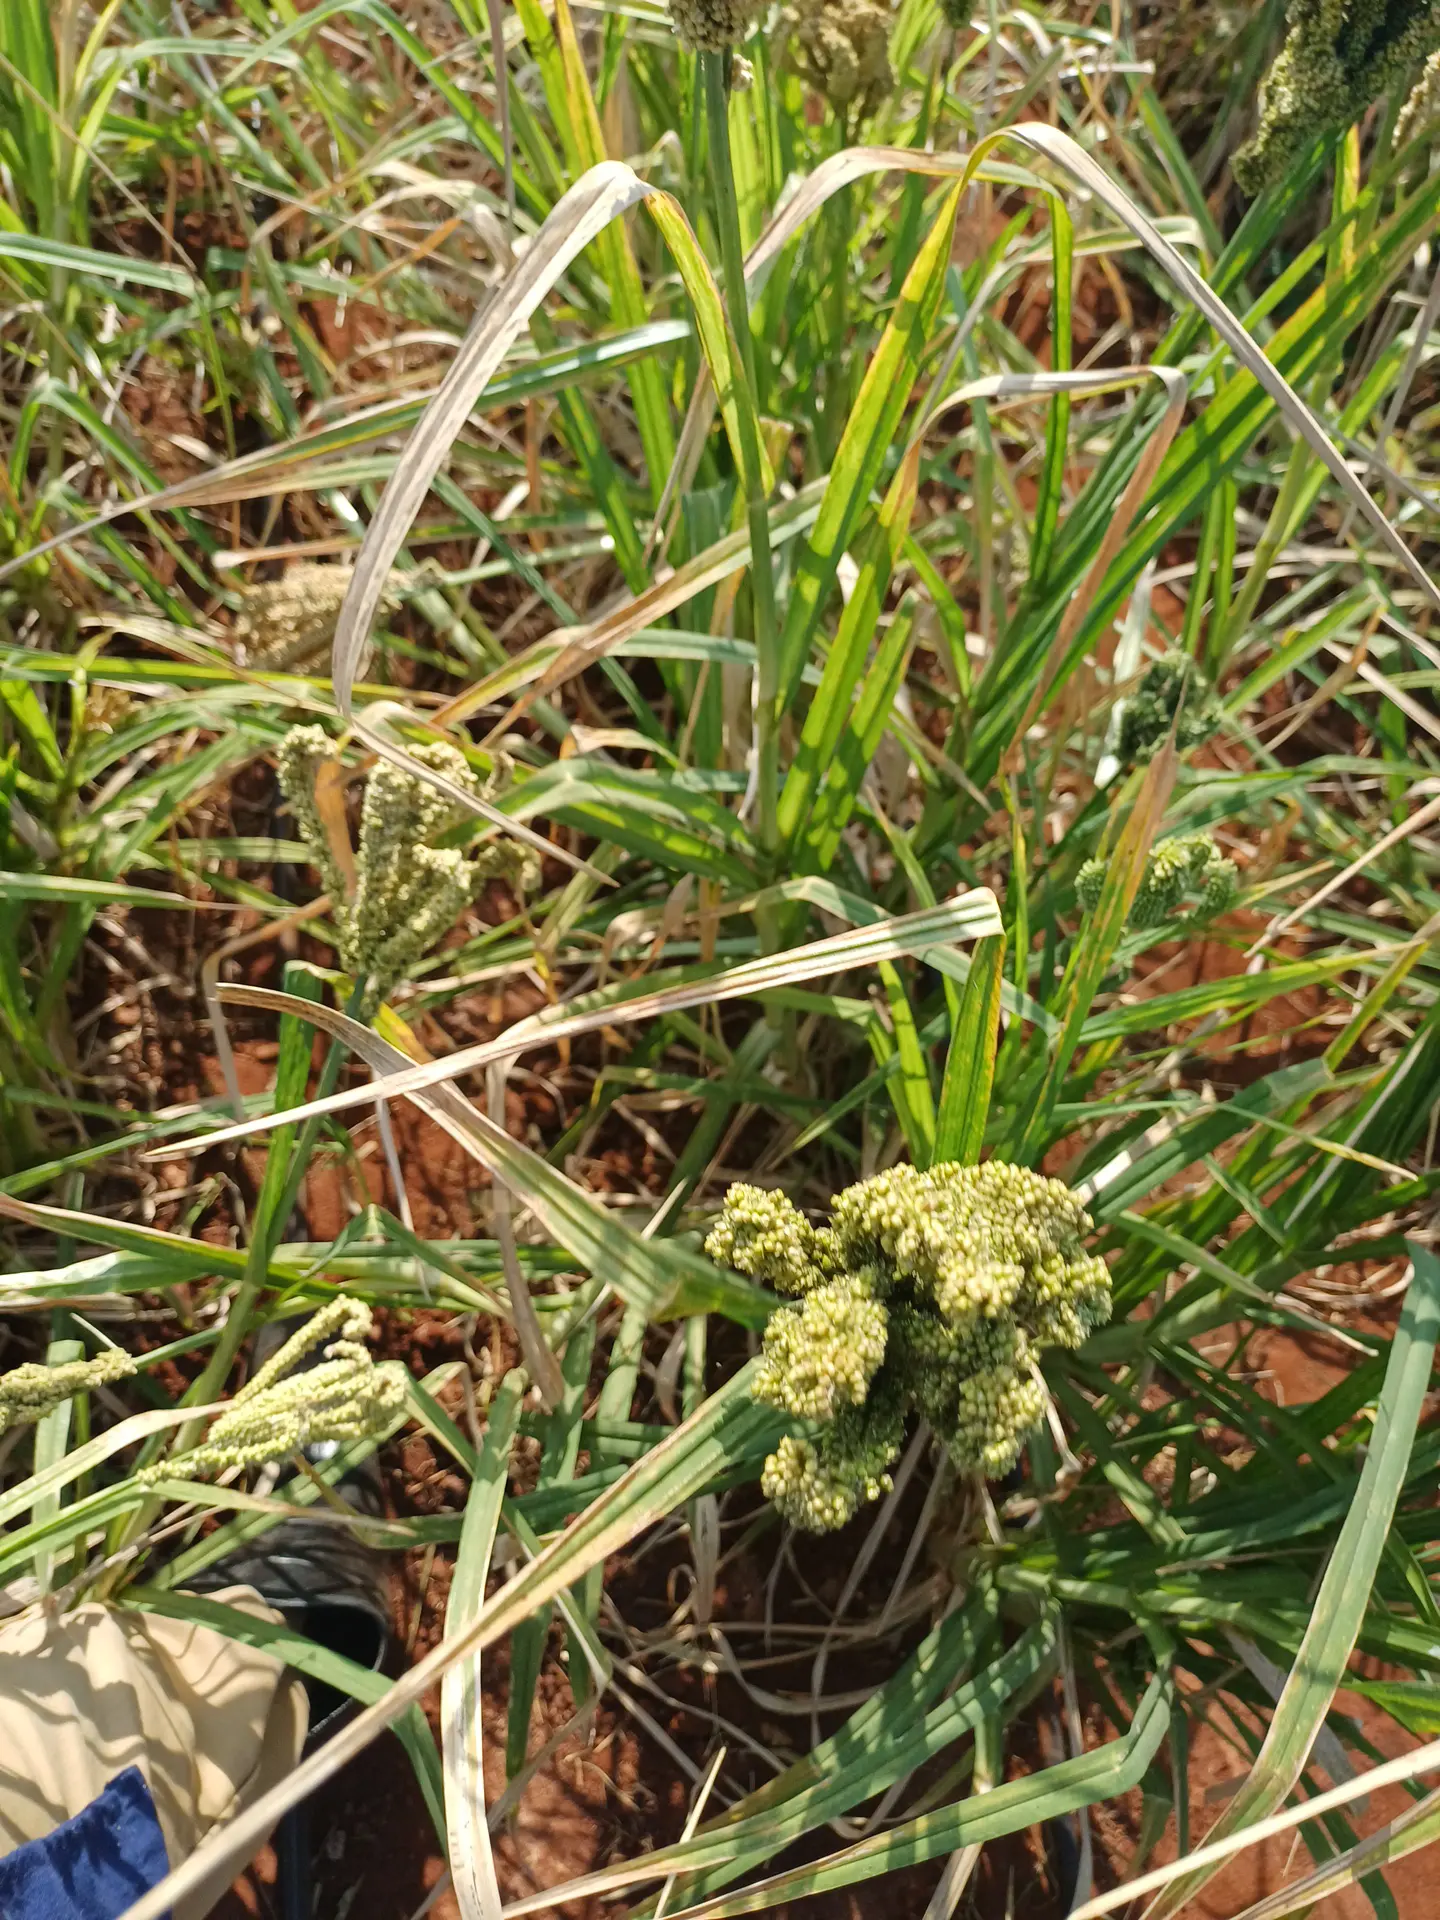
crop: finger millet
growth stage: filling grain
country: Kenya
